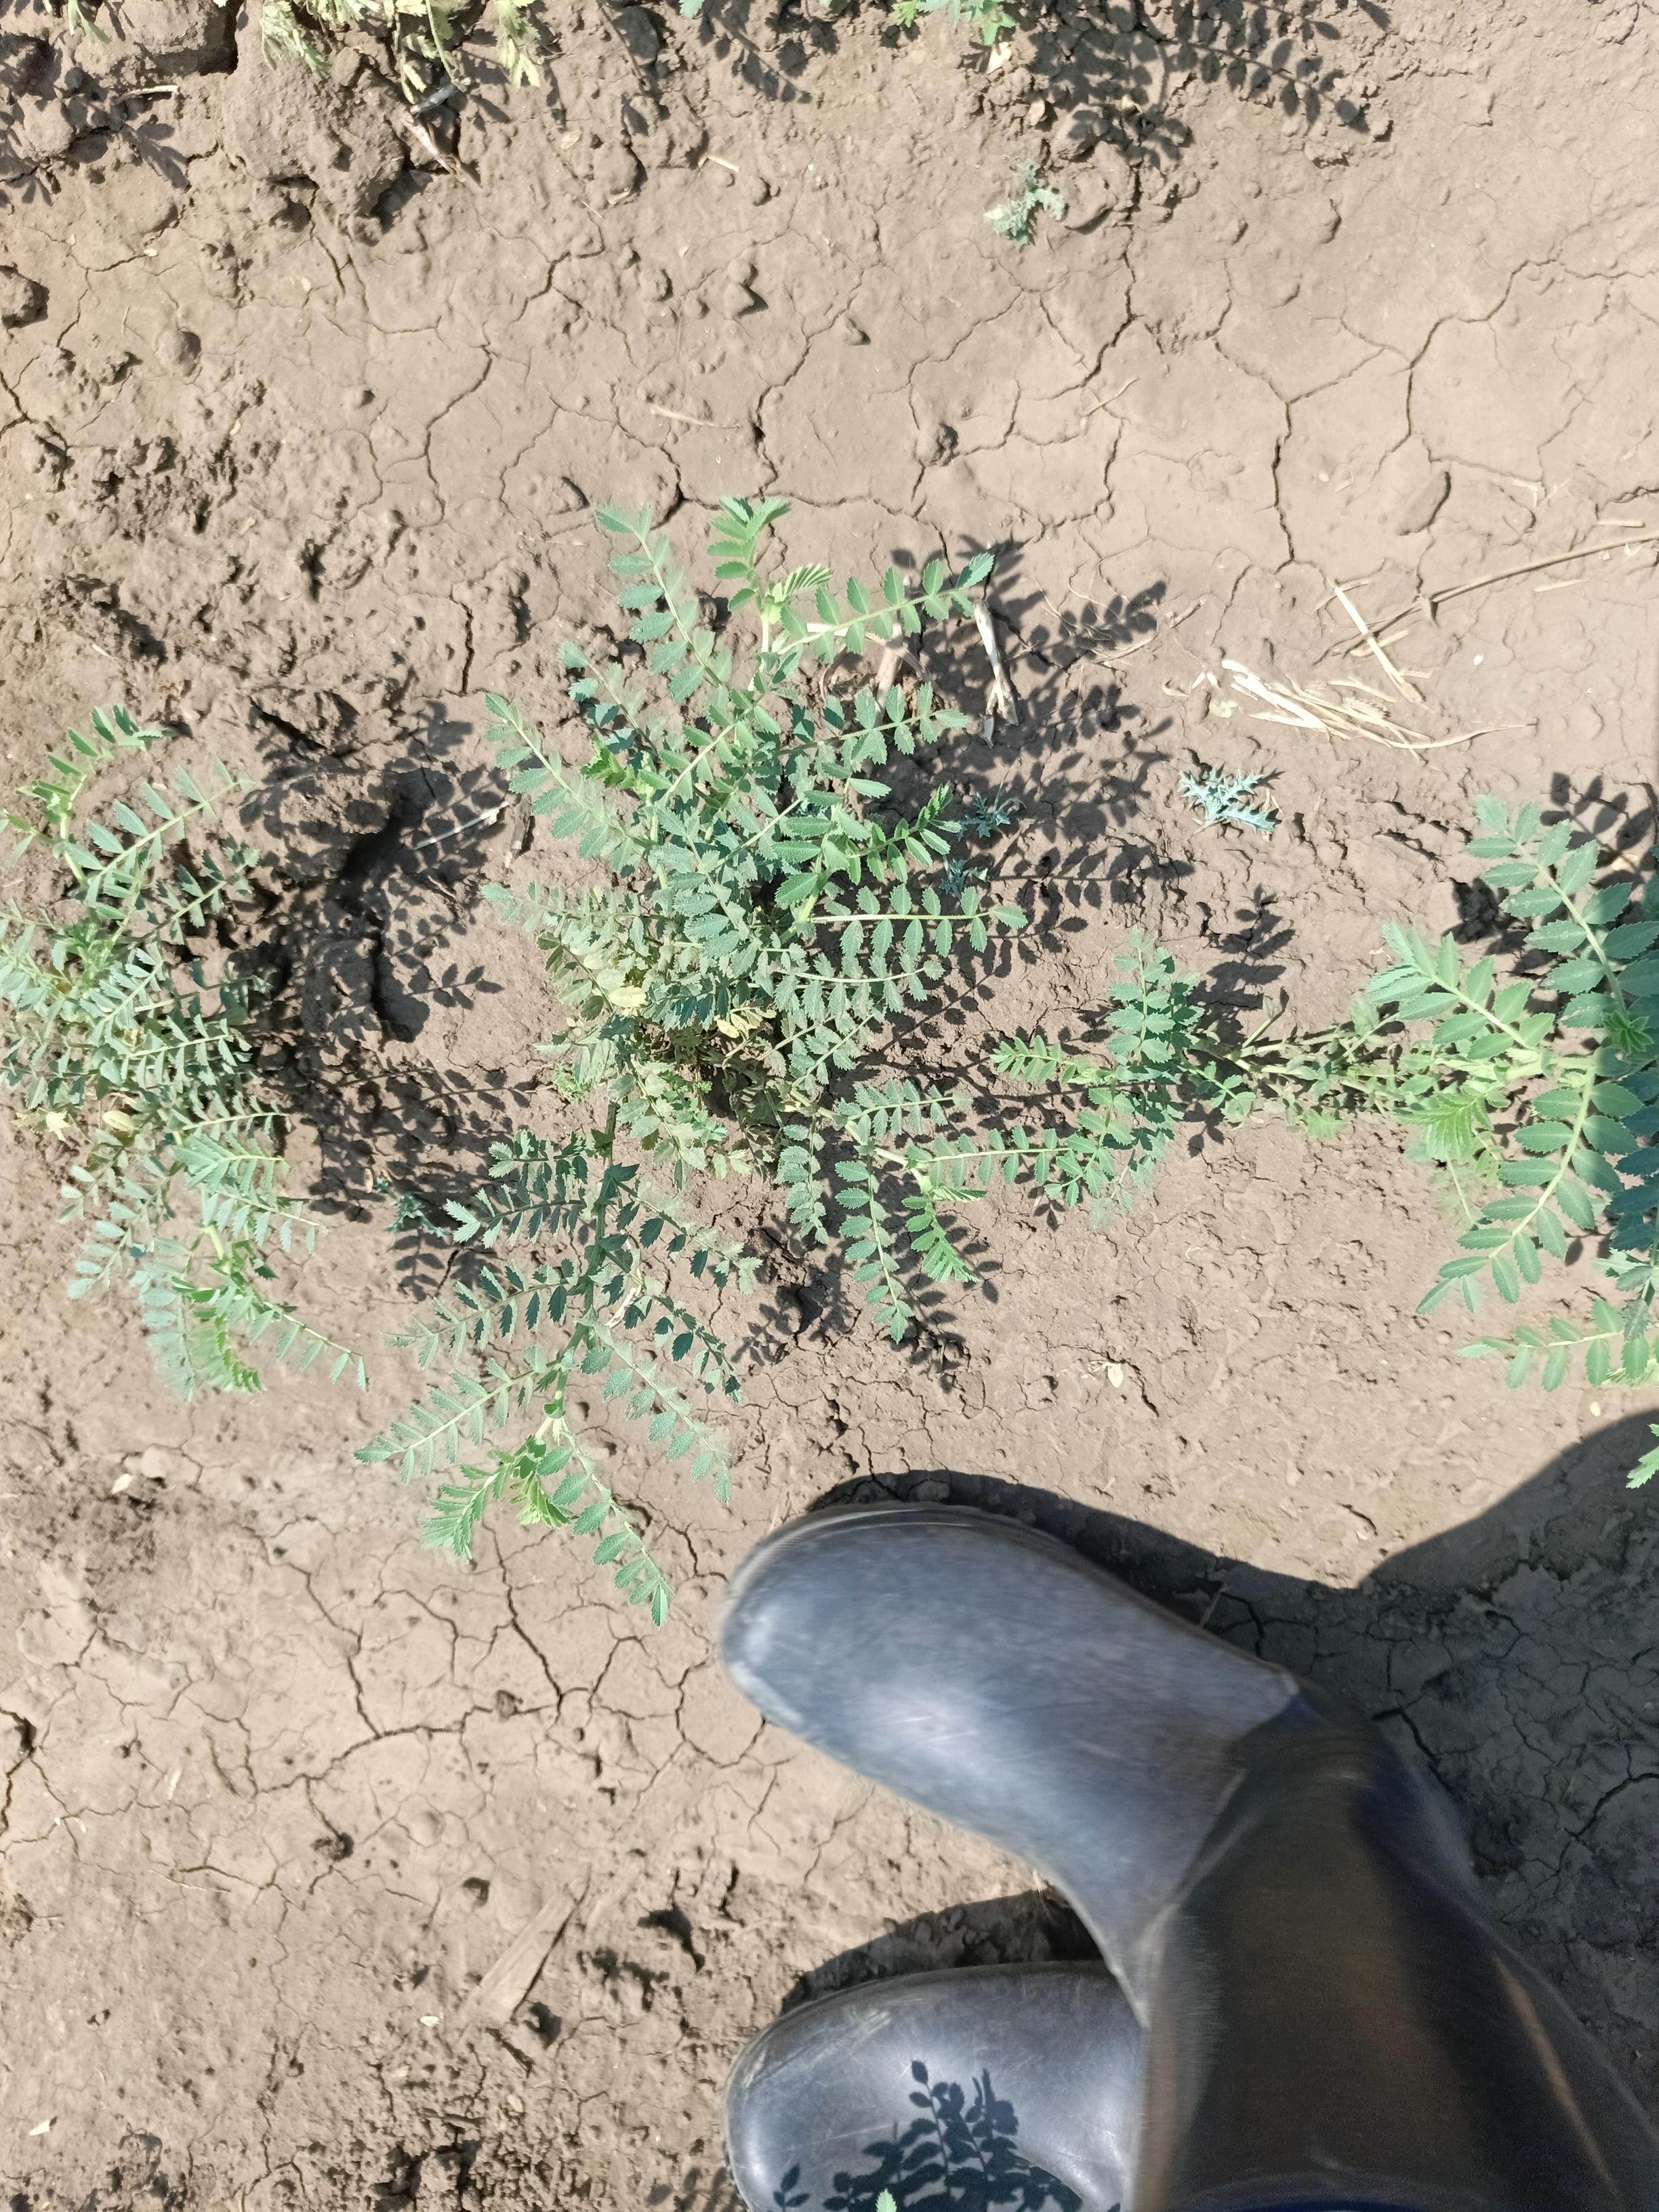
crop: chickpea
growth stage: vegetative
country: Tanzania
